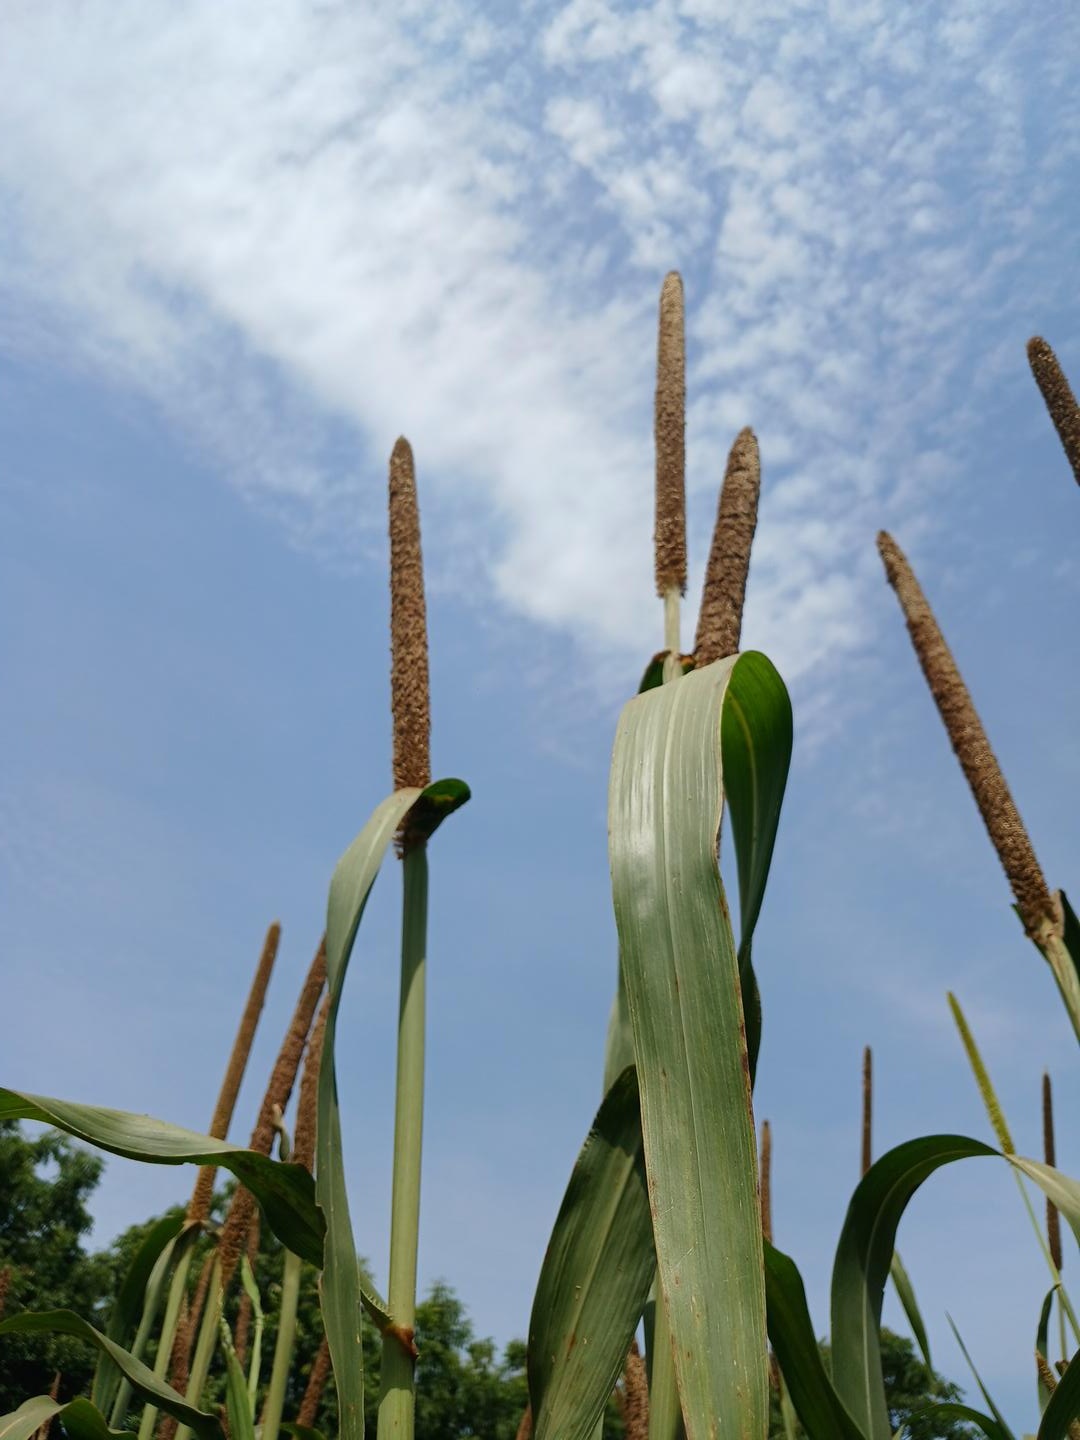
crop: pearl millet
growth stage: maturity
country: Senegal
